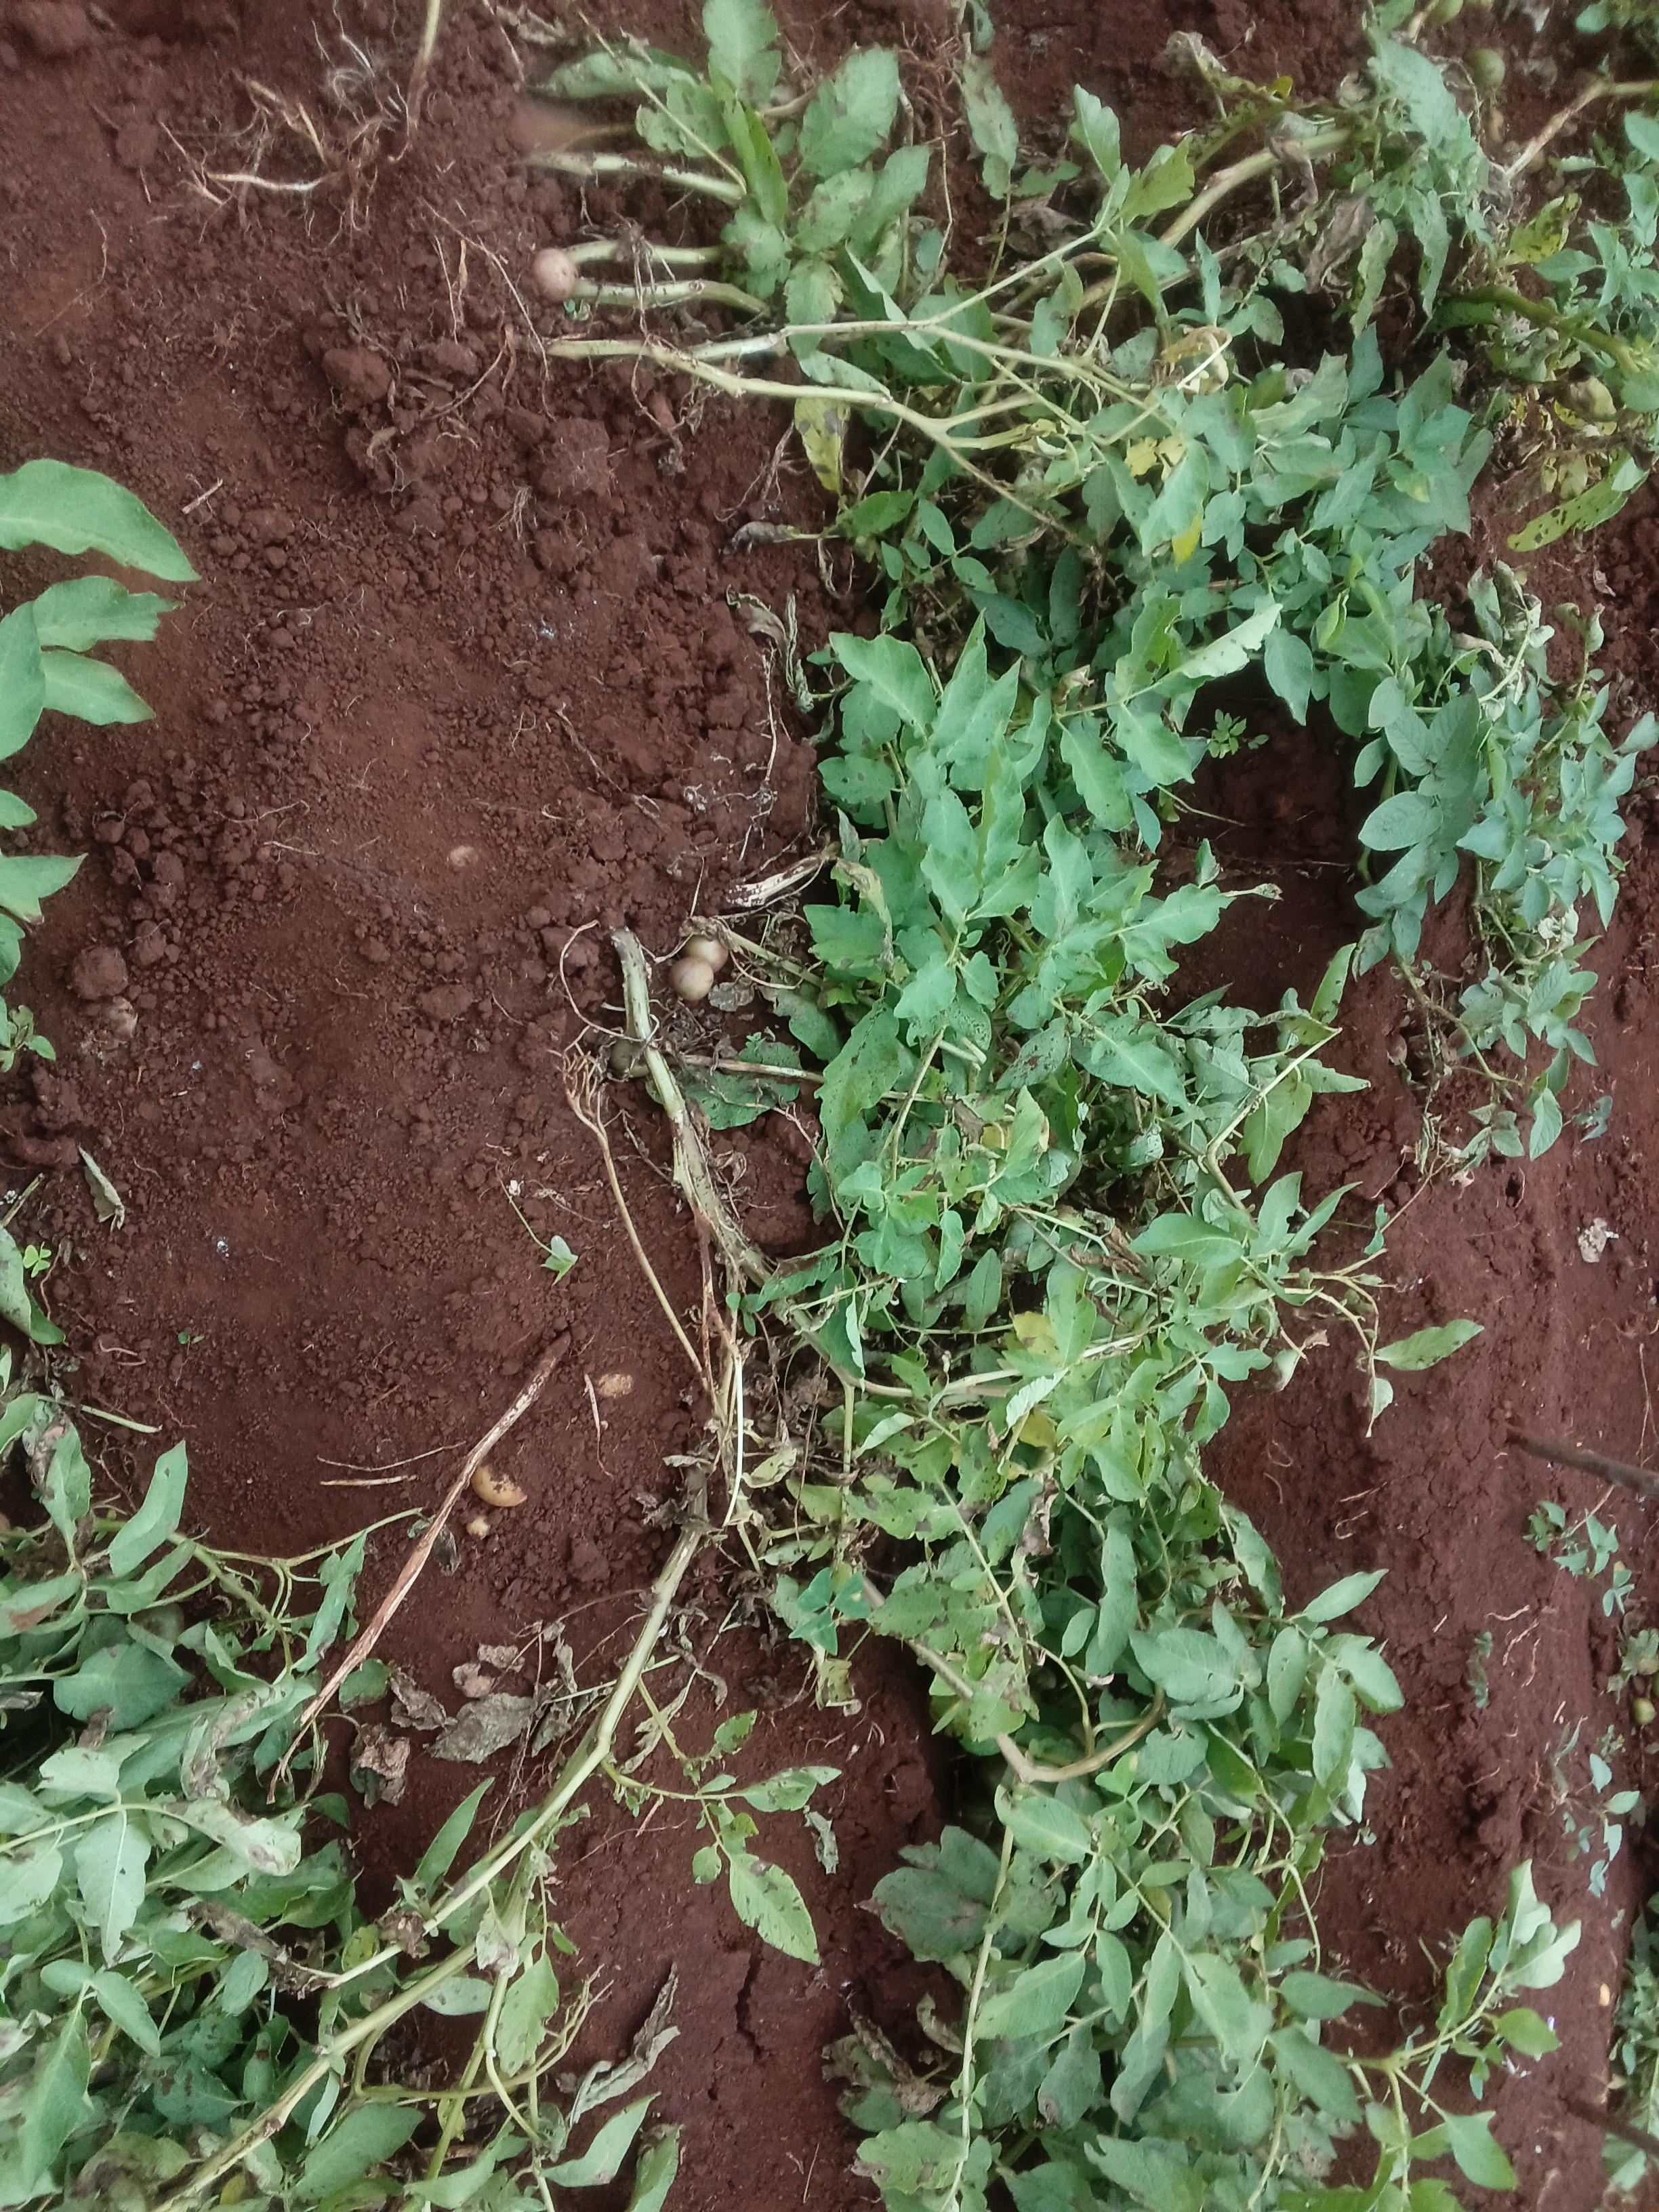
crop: potato
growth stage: harvest maturity
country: Kenya
